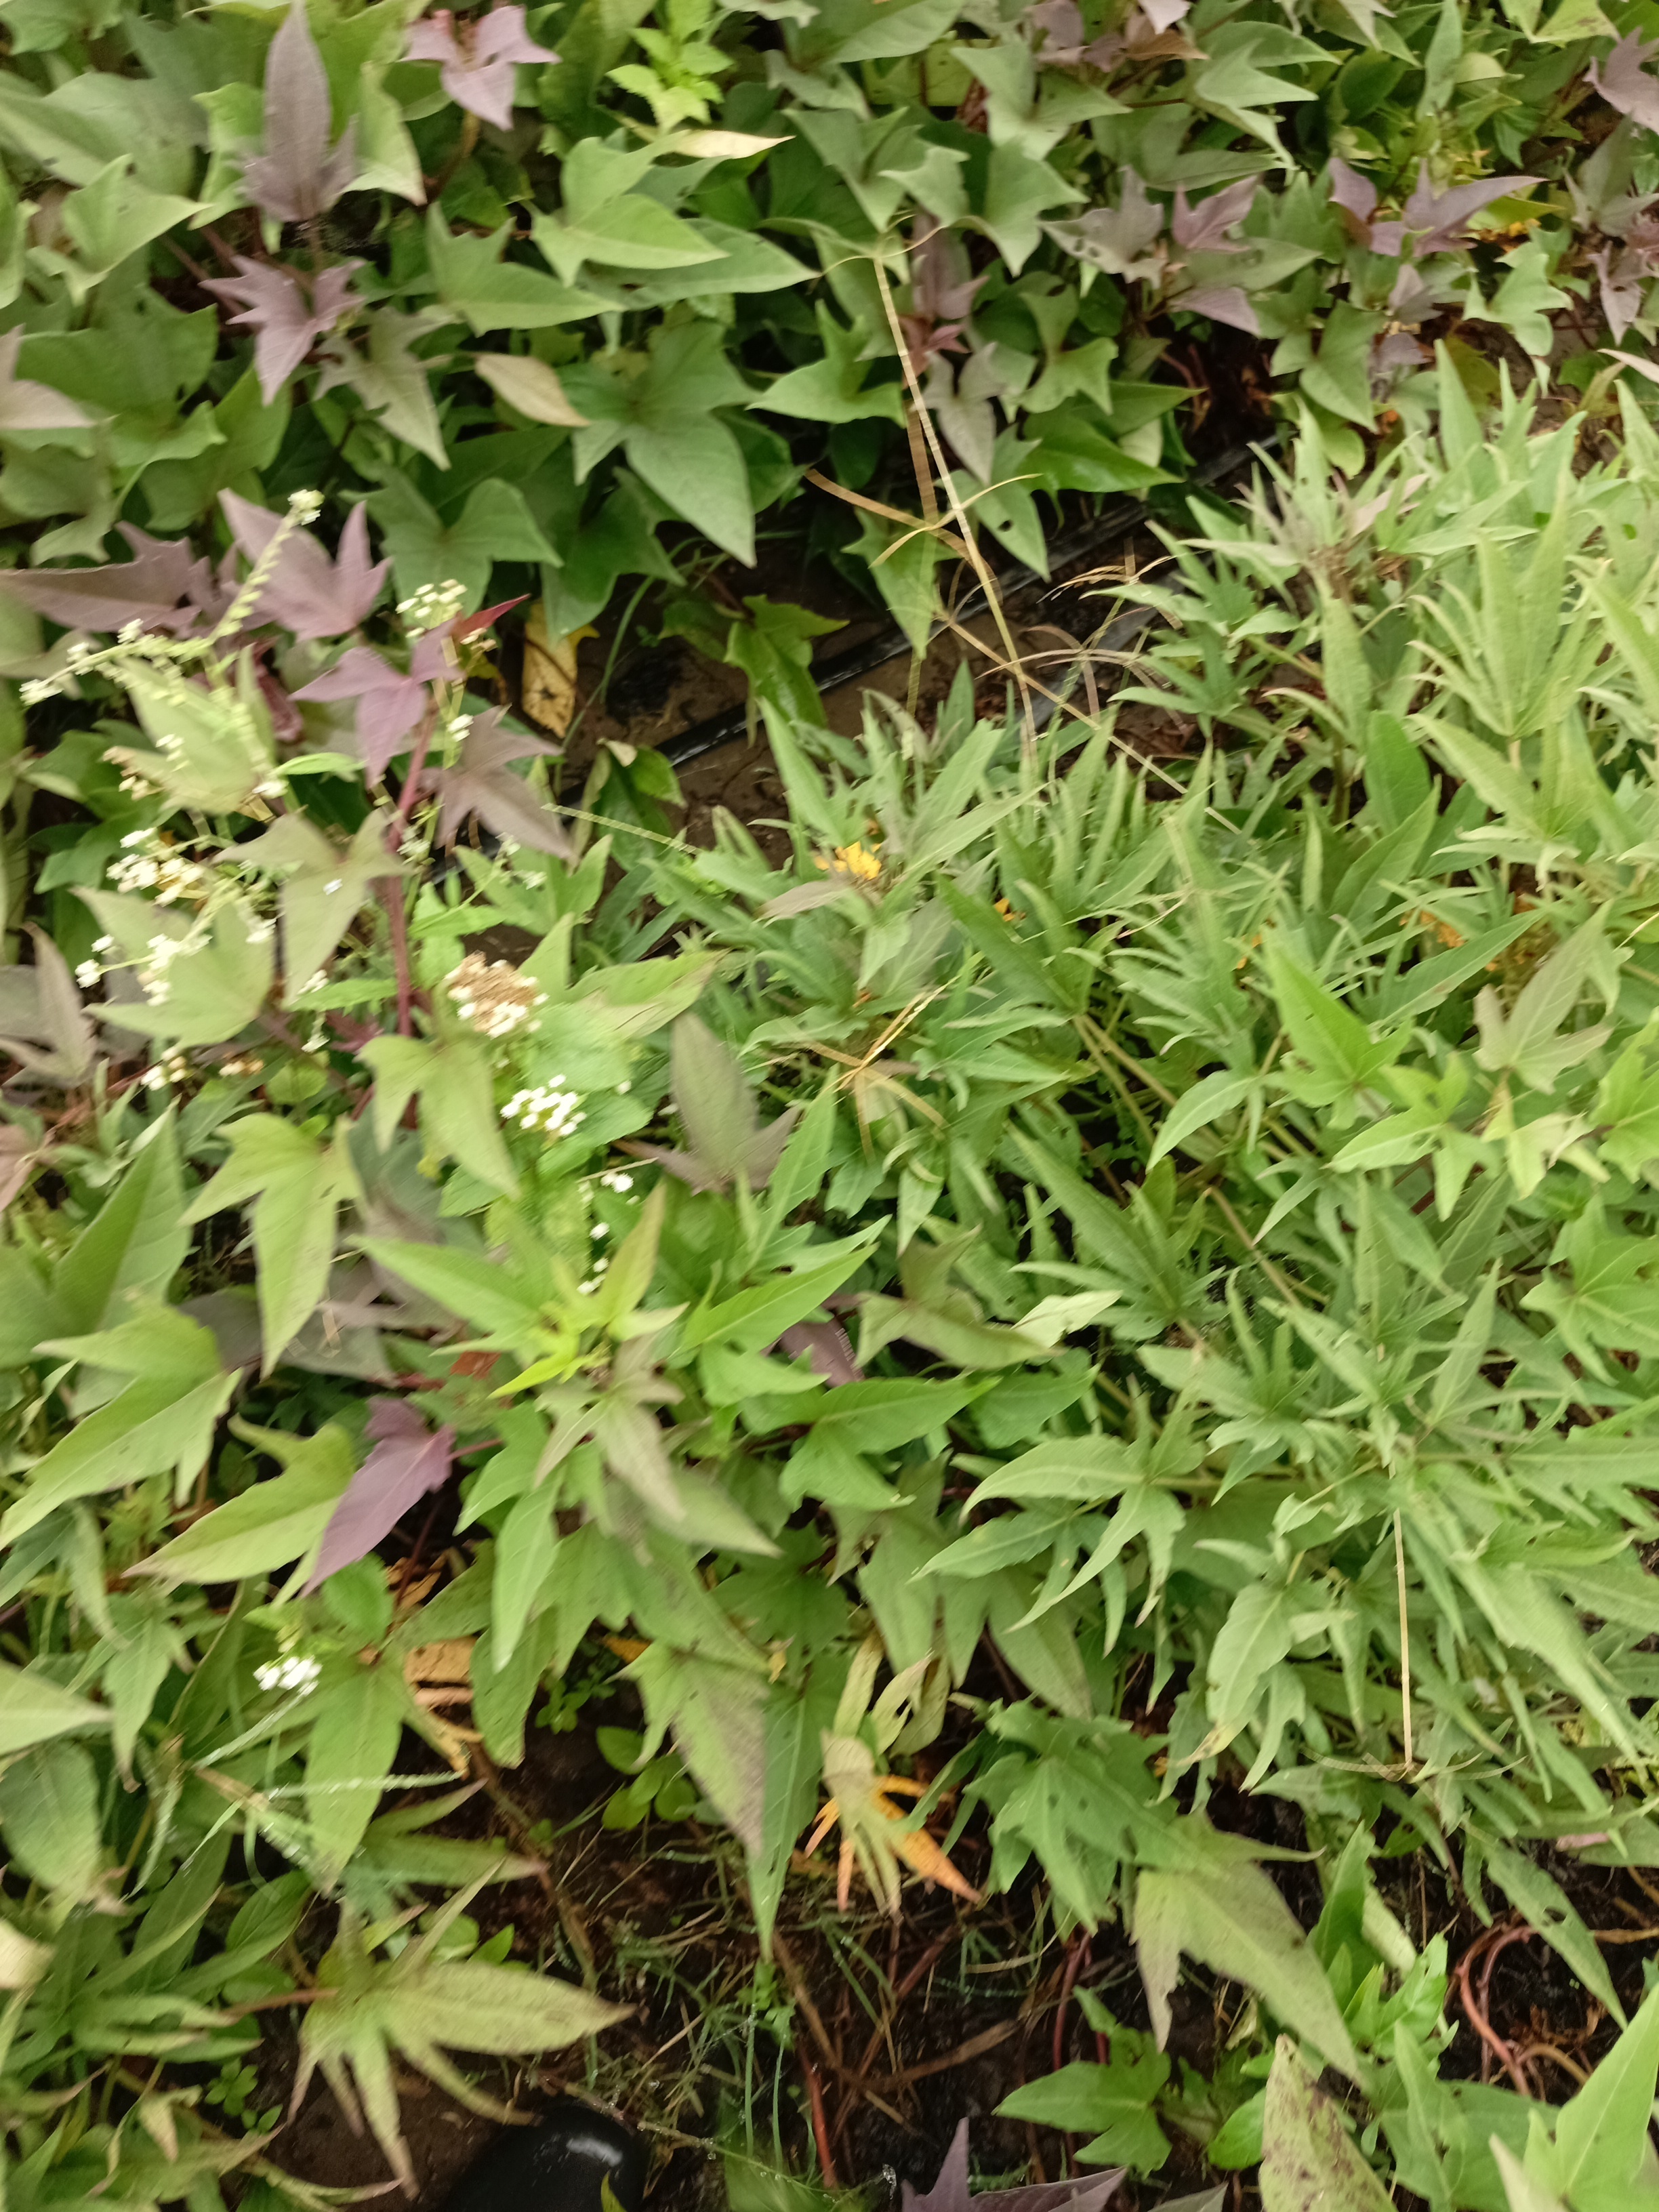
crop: sweet potato
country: Tanzania
